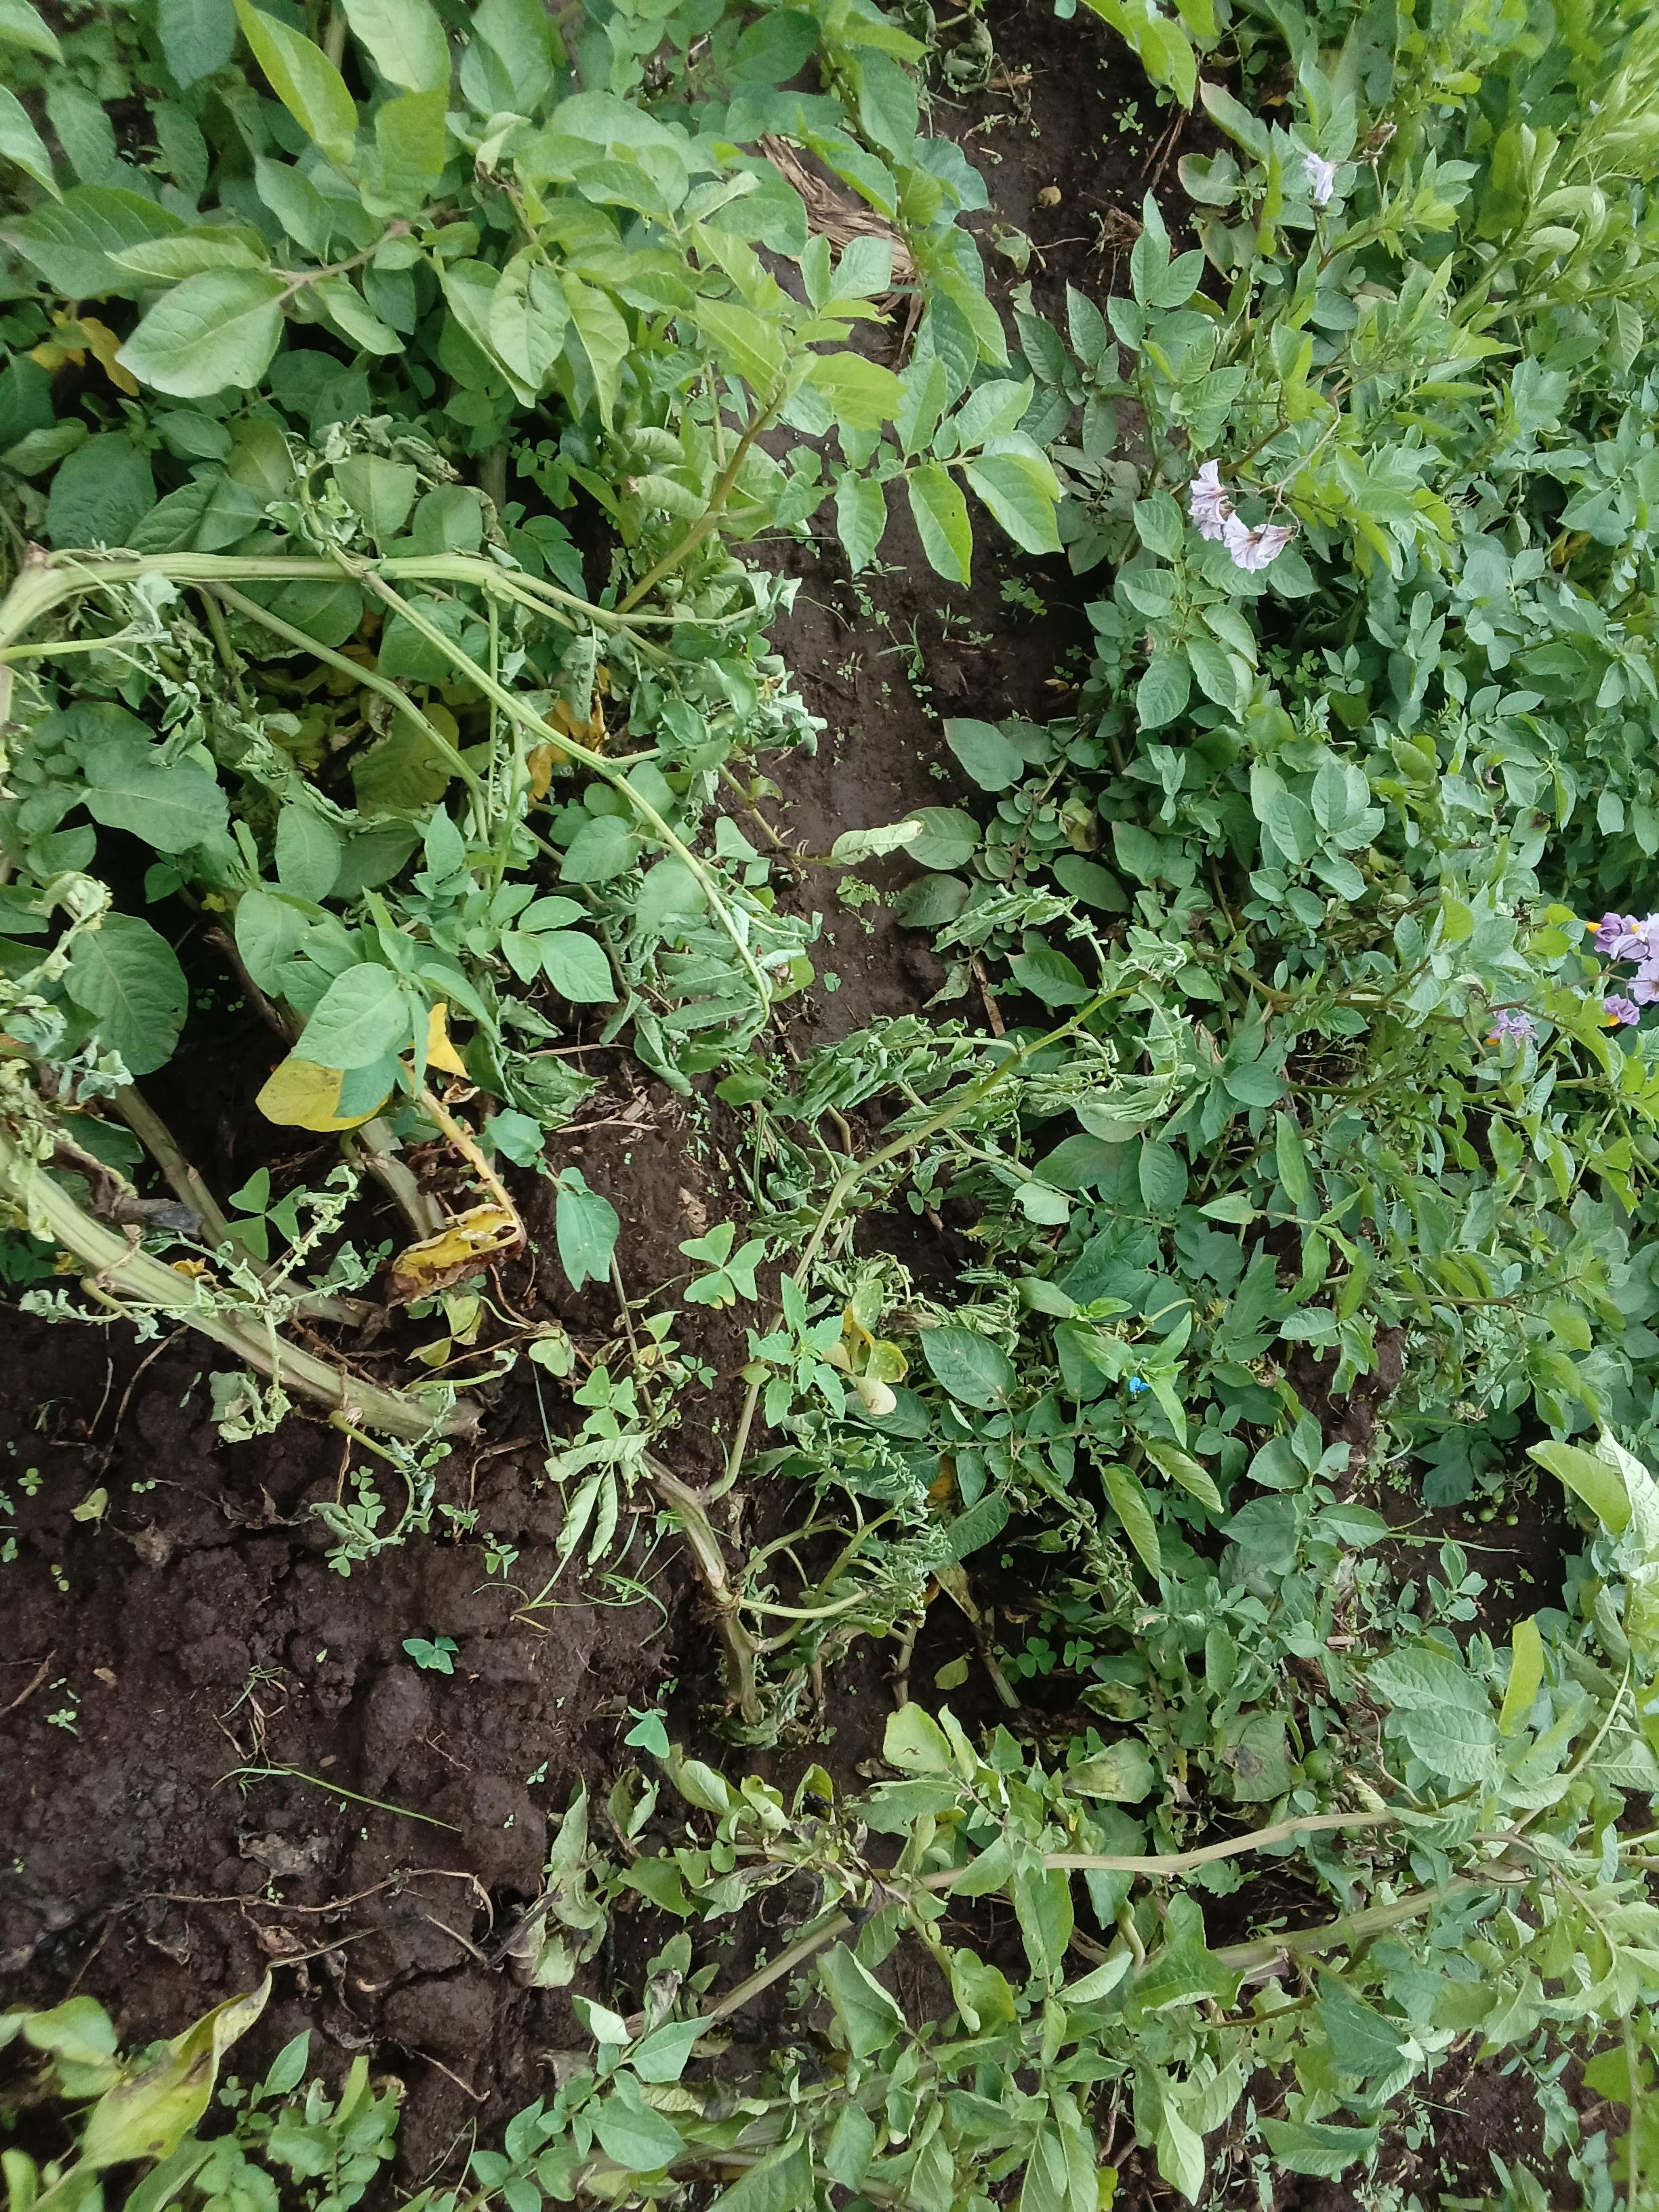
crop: potato
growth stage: vegetative
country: Kenya
